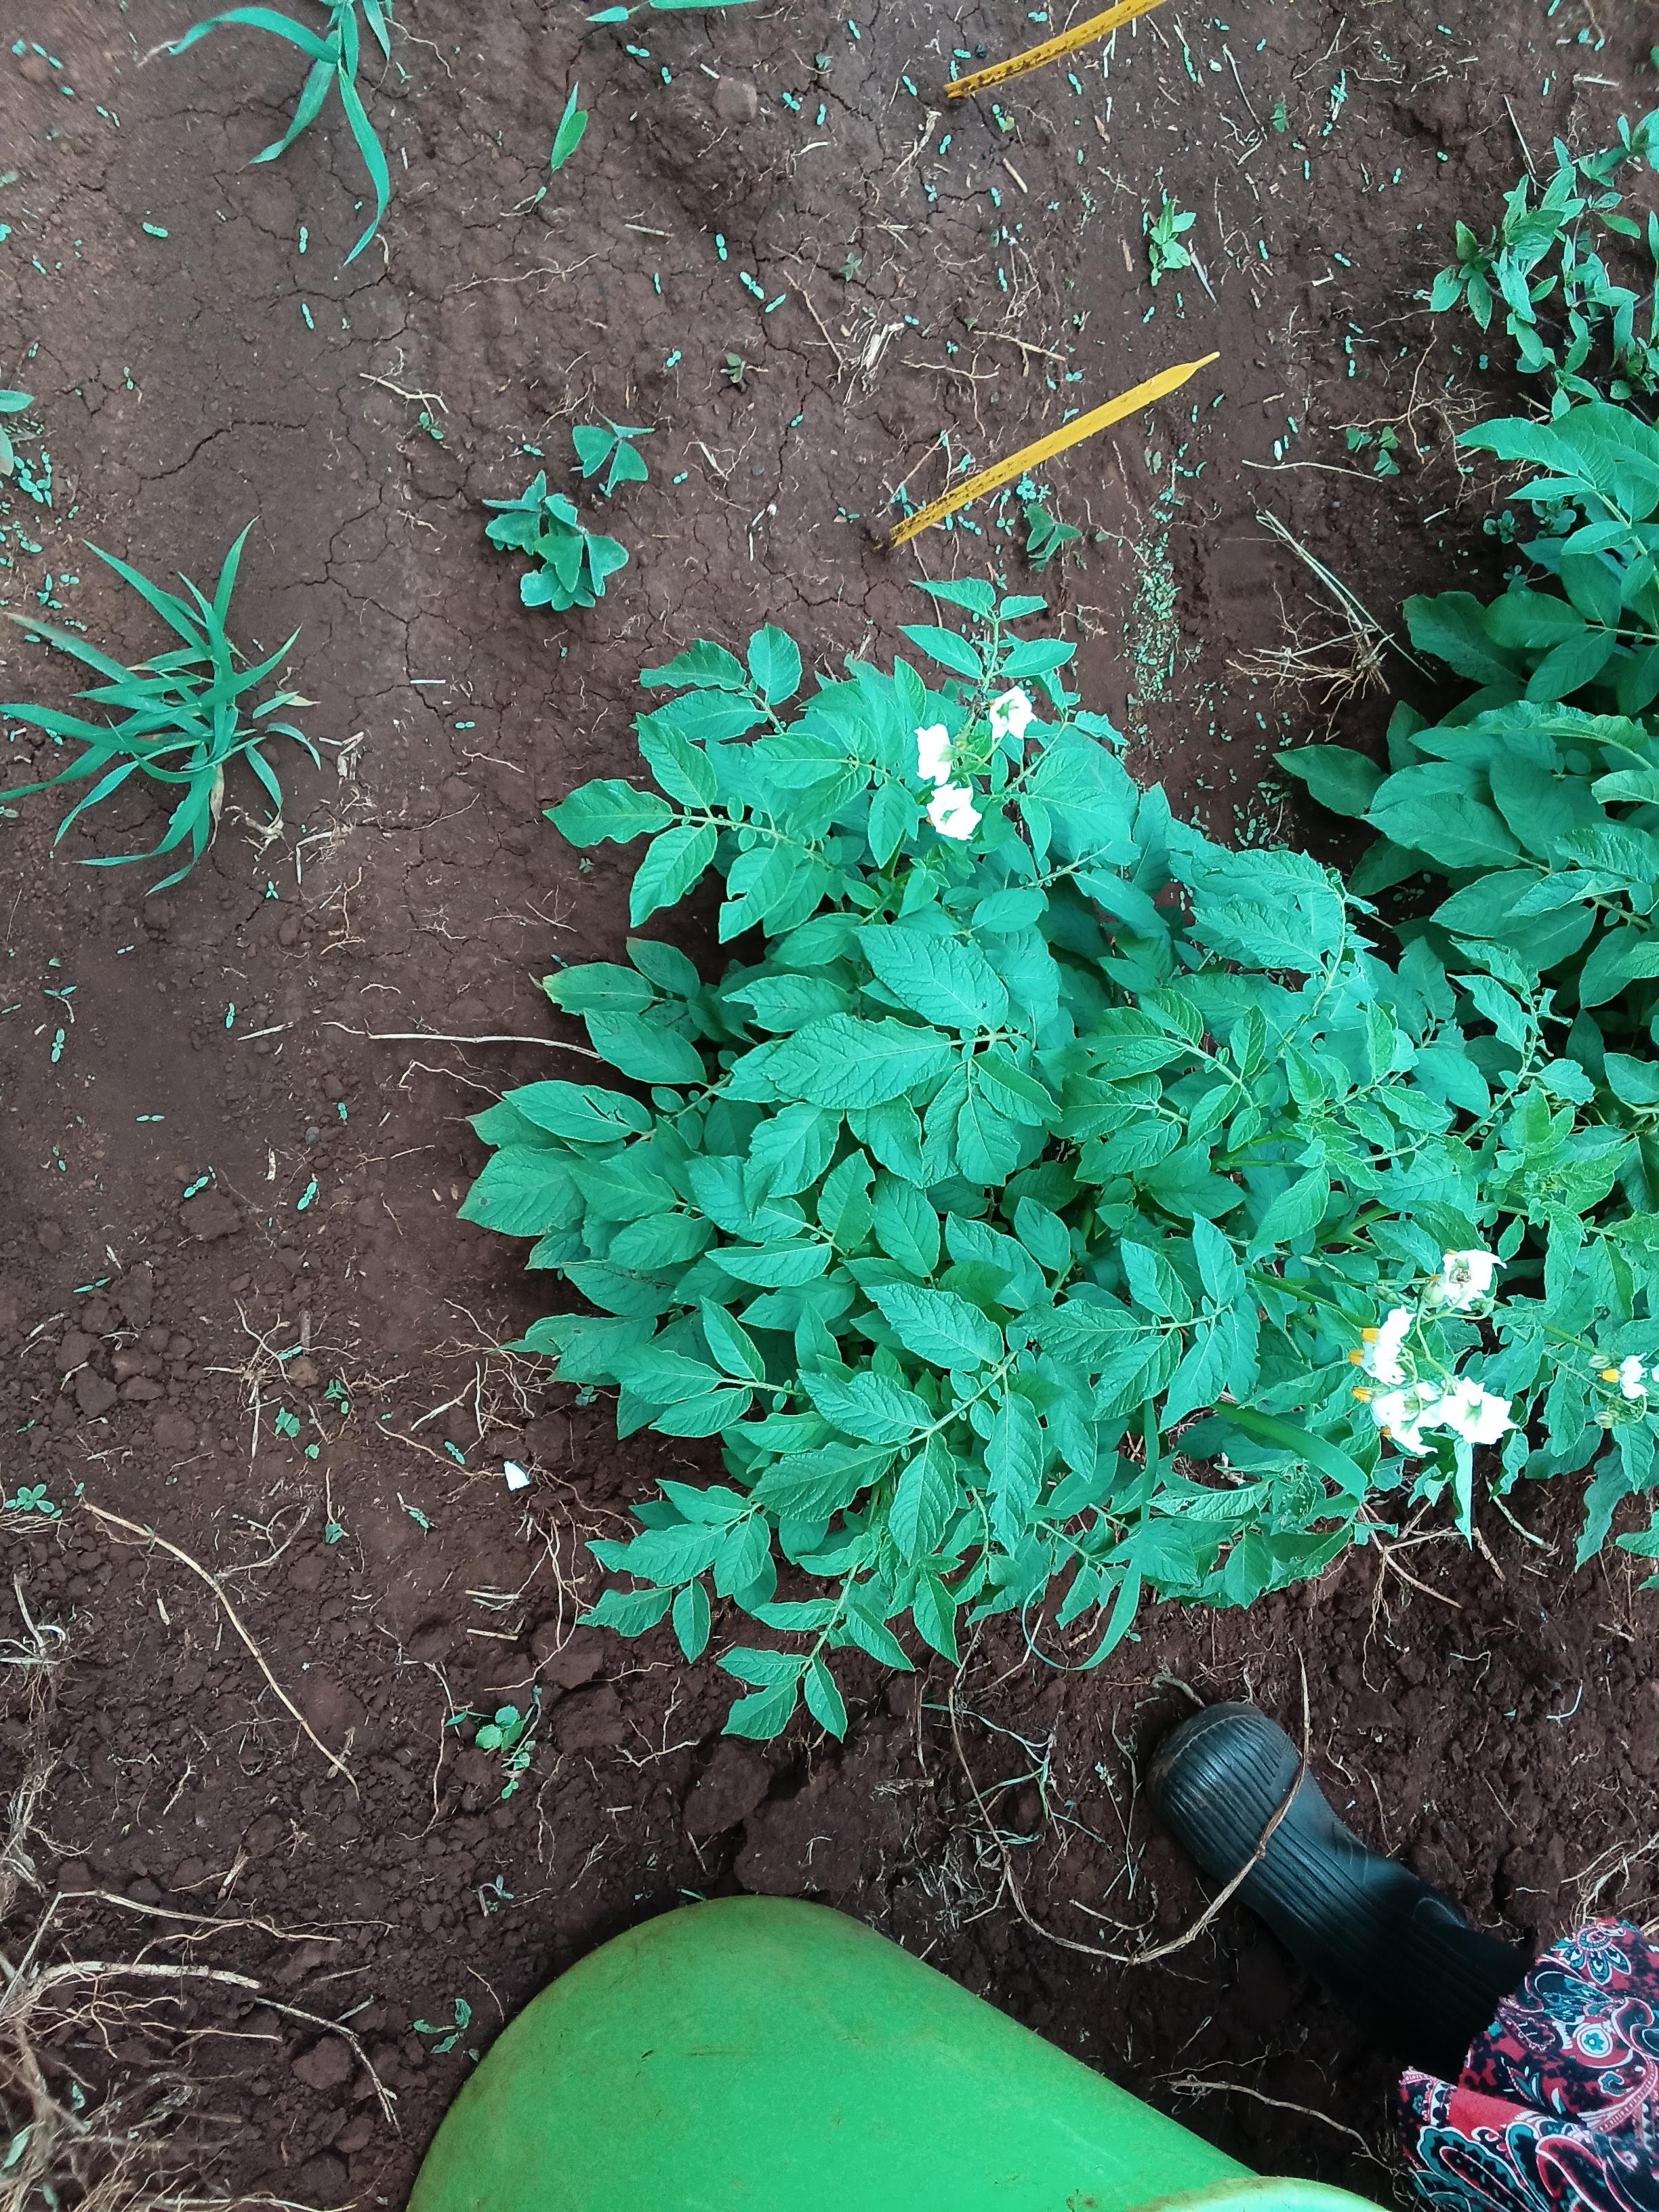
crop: potato
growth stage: flowering
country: Kenya
